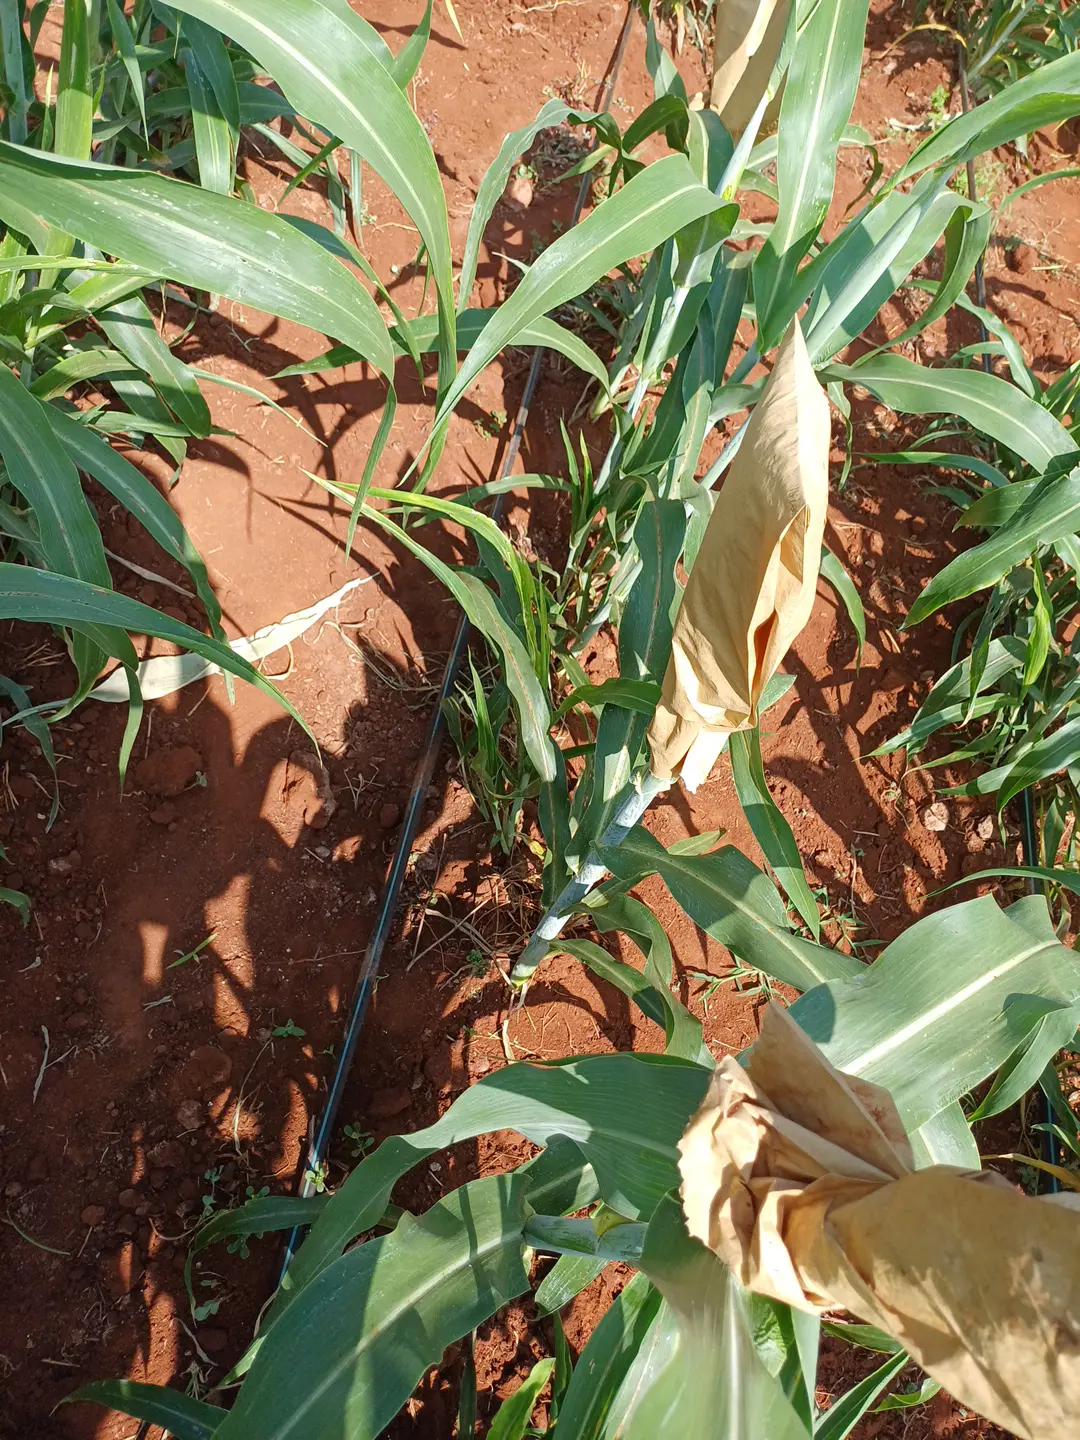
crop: sorghum
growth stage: heading tuber
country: Kenya
